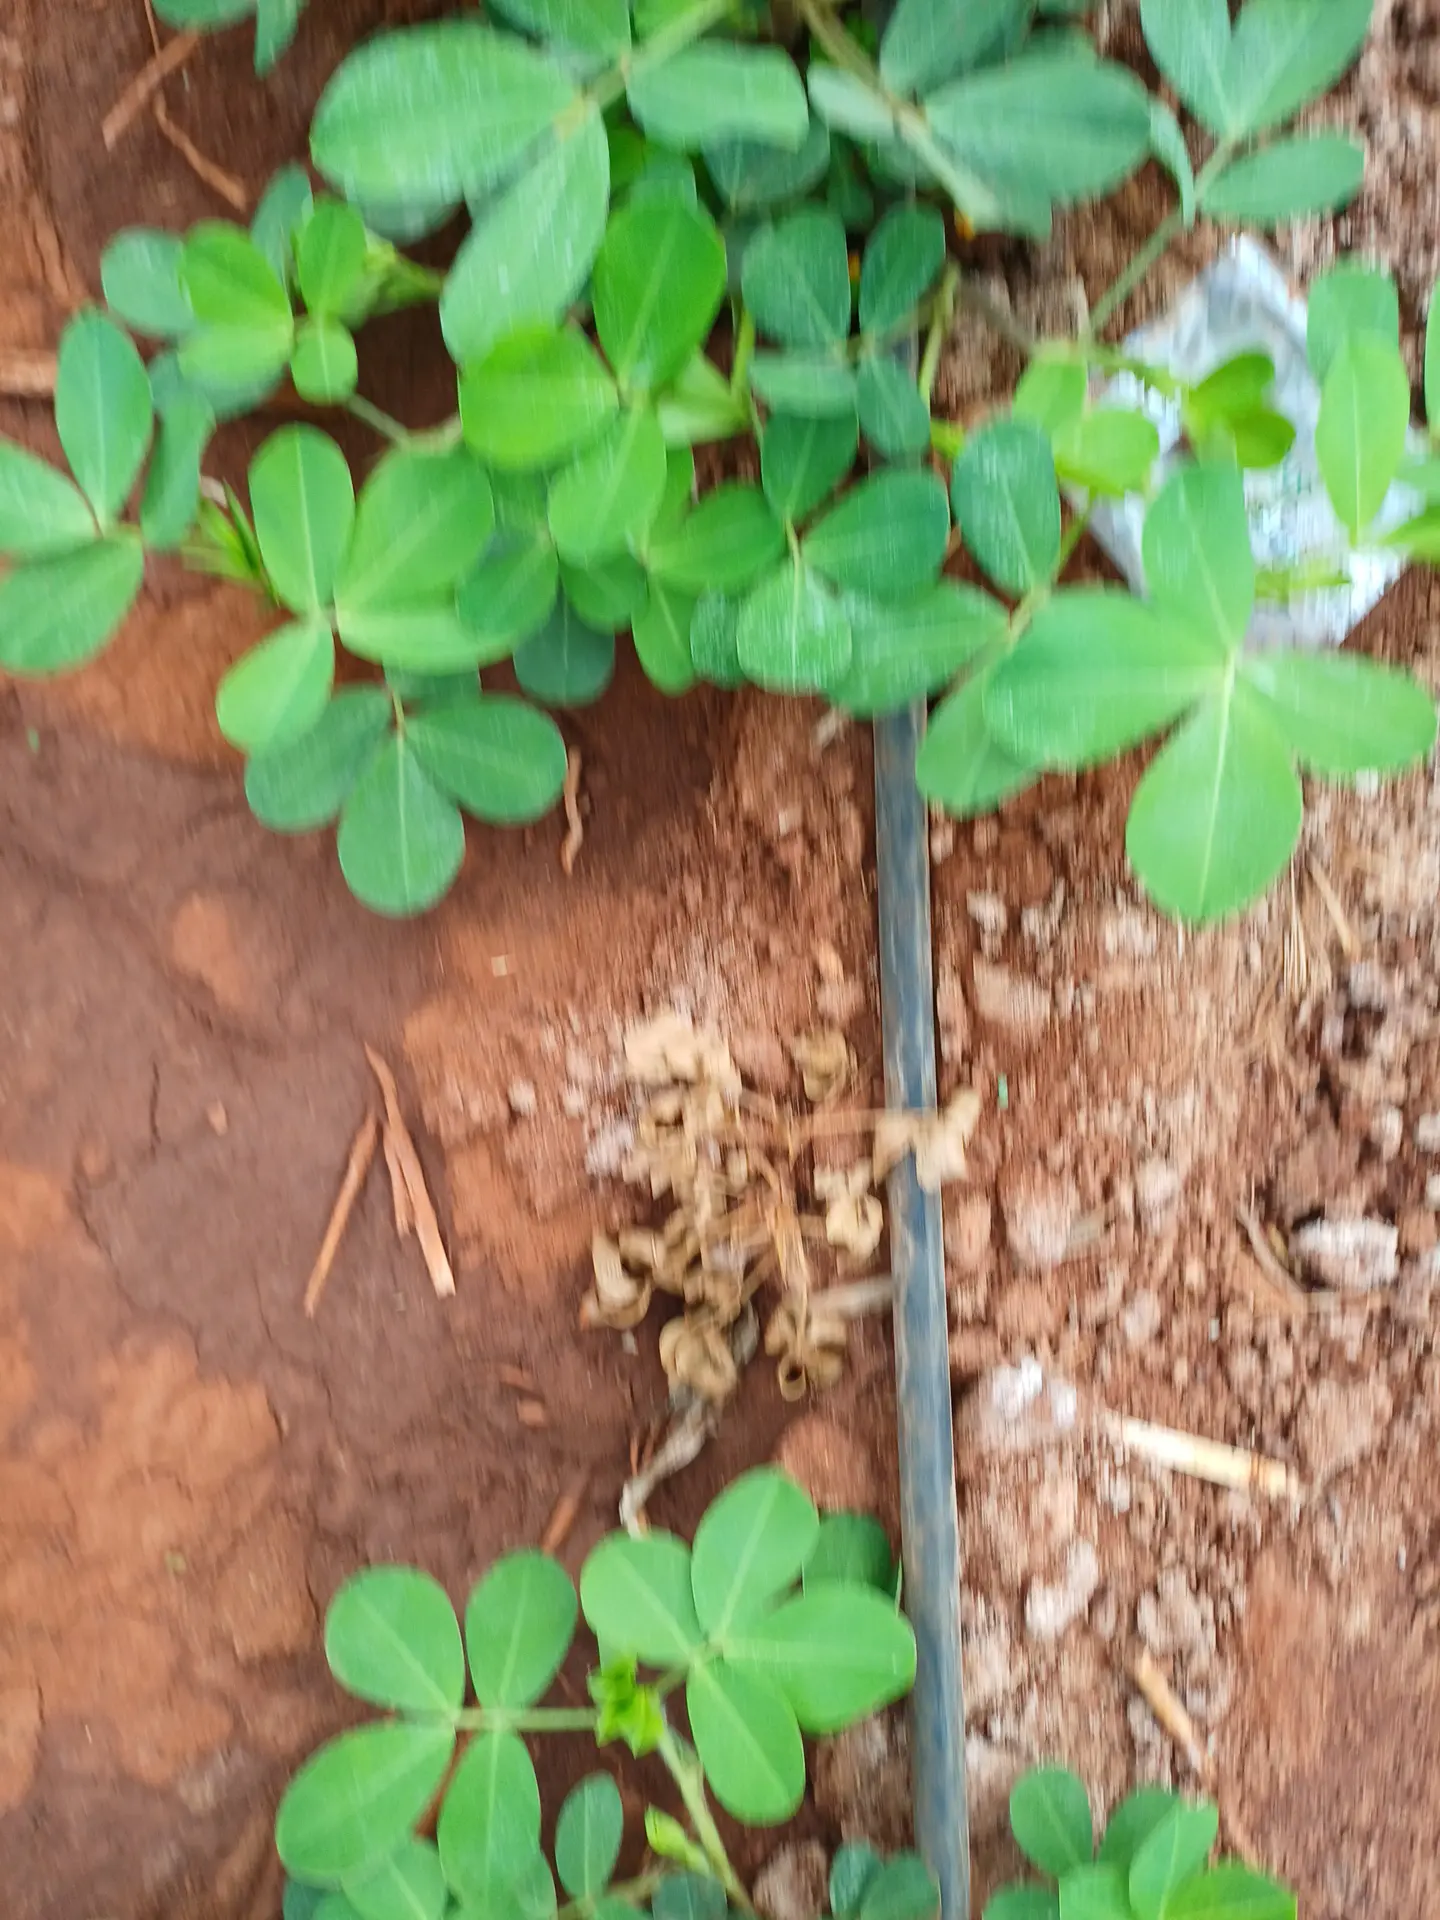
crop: groundnut
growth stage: flowering
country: Kenya
